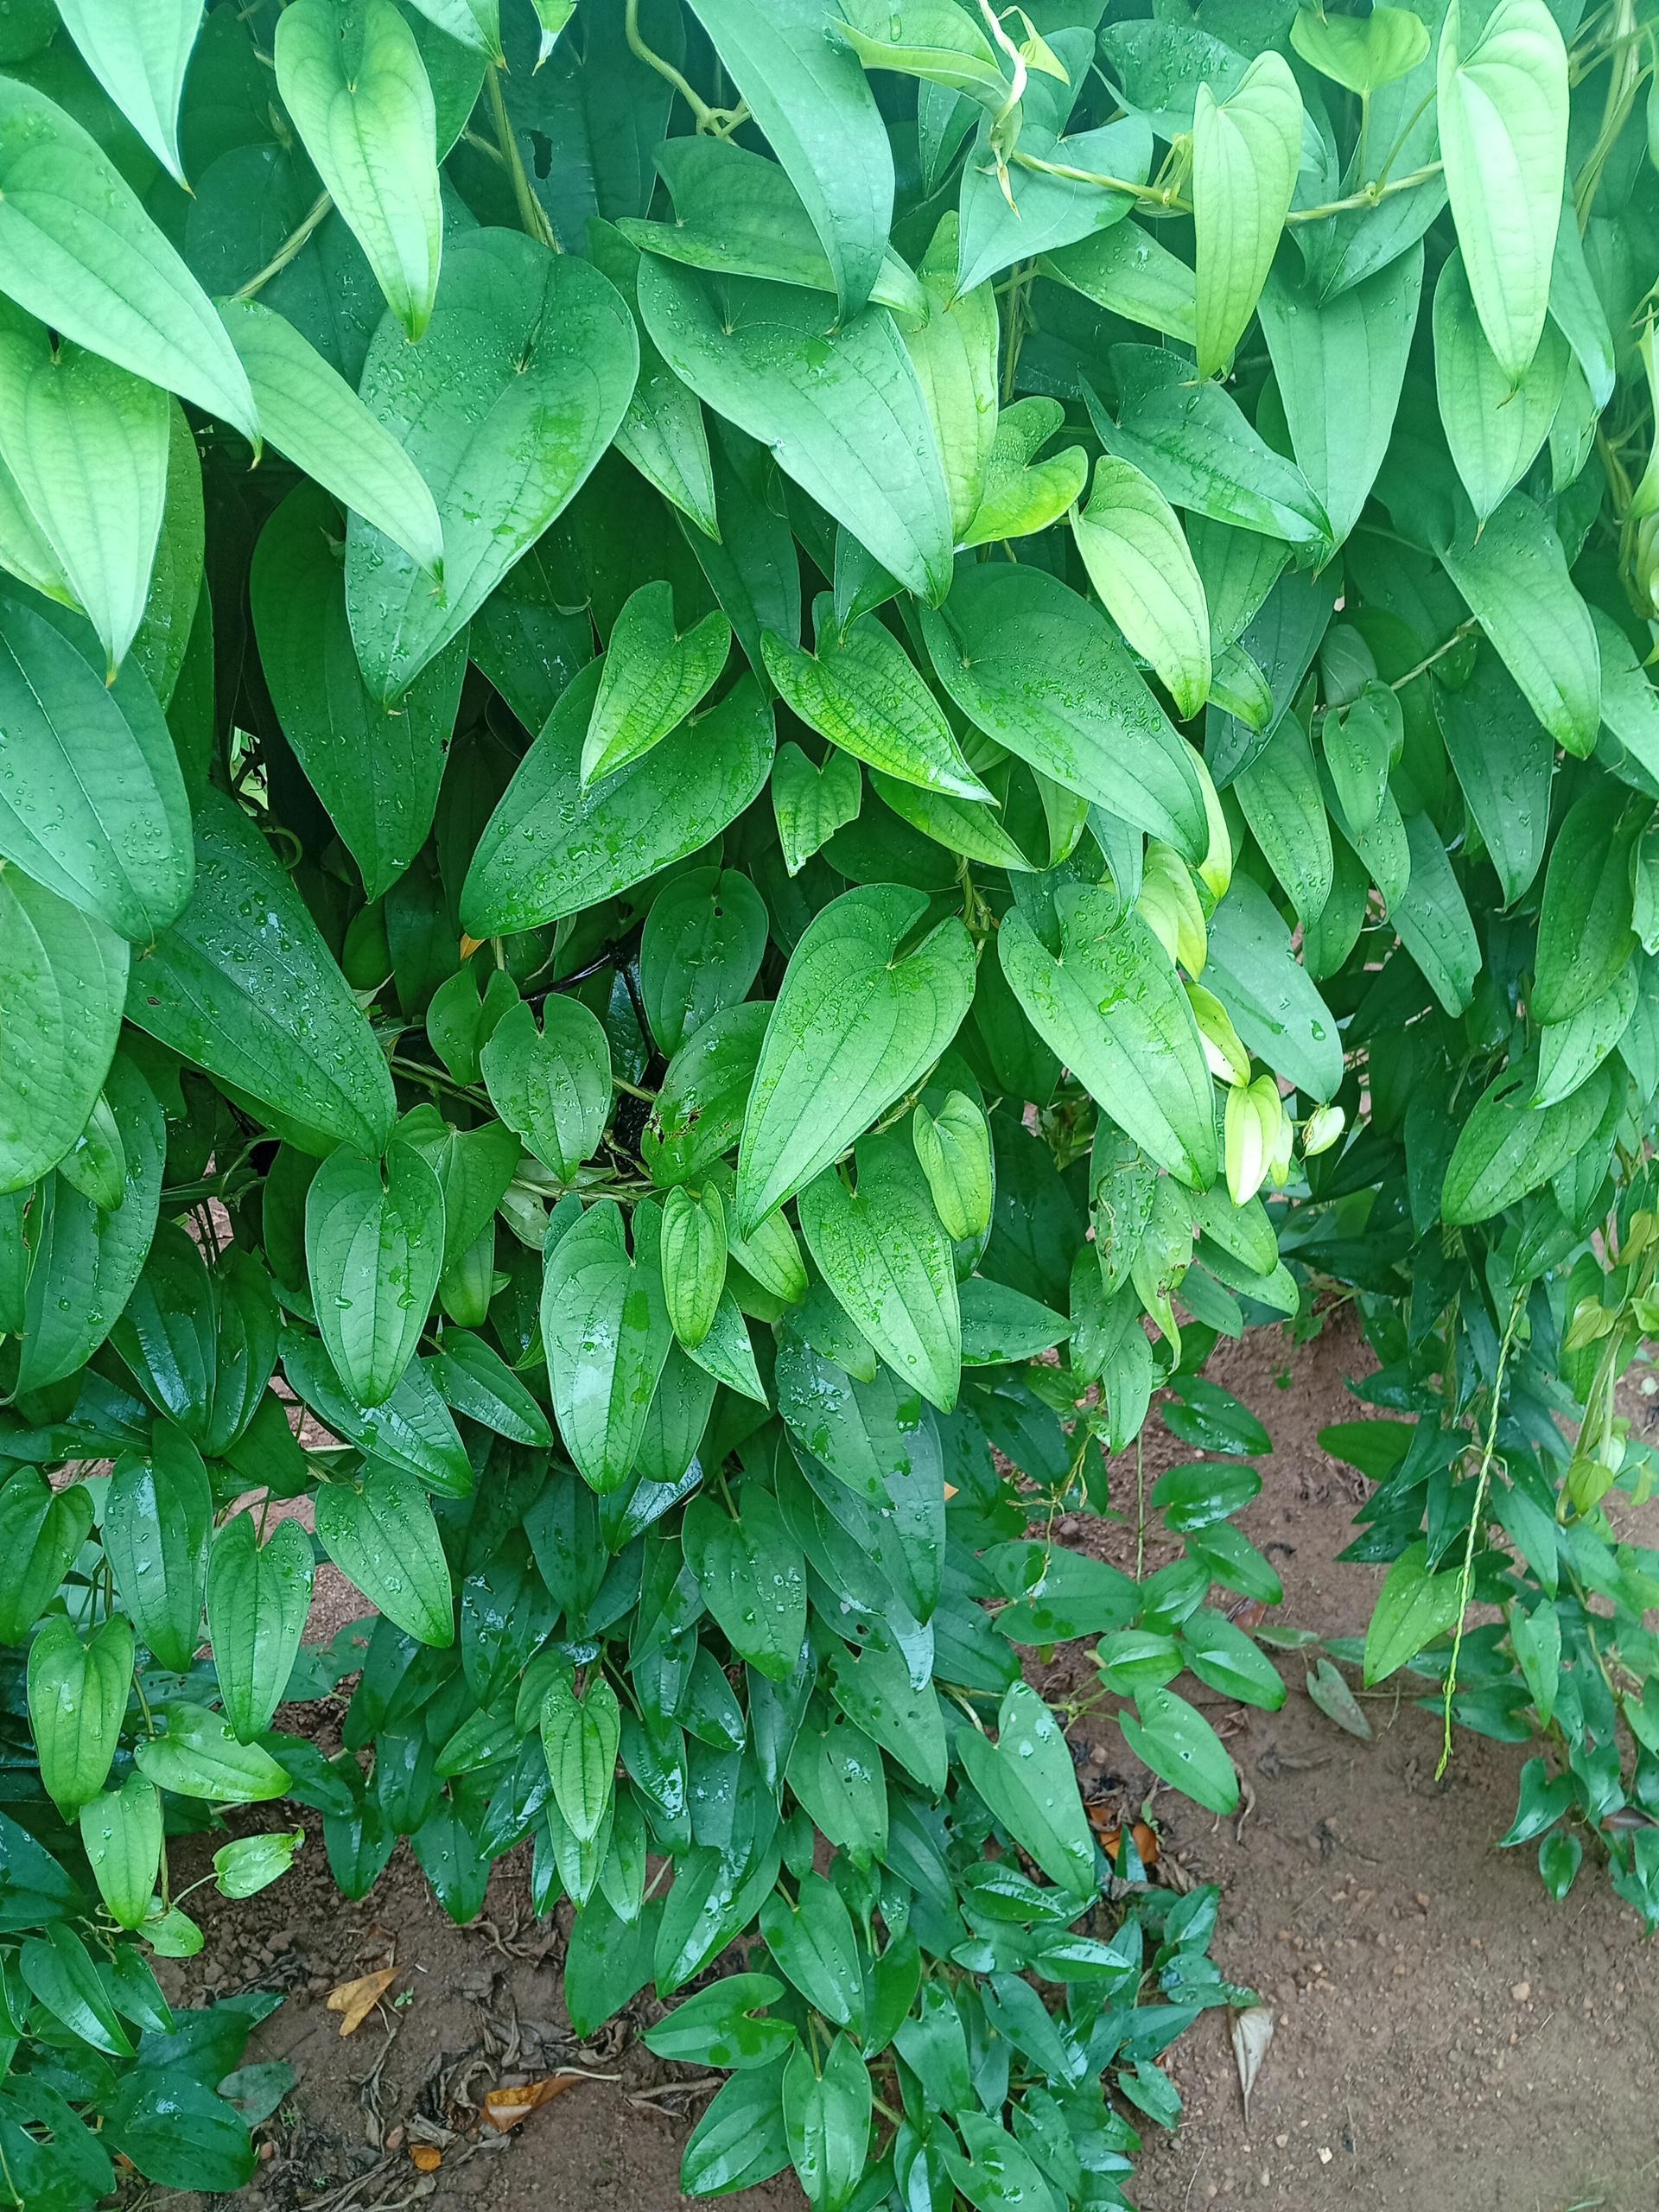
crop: yam
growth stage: vegetative
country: Nigeria
